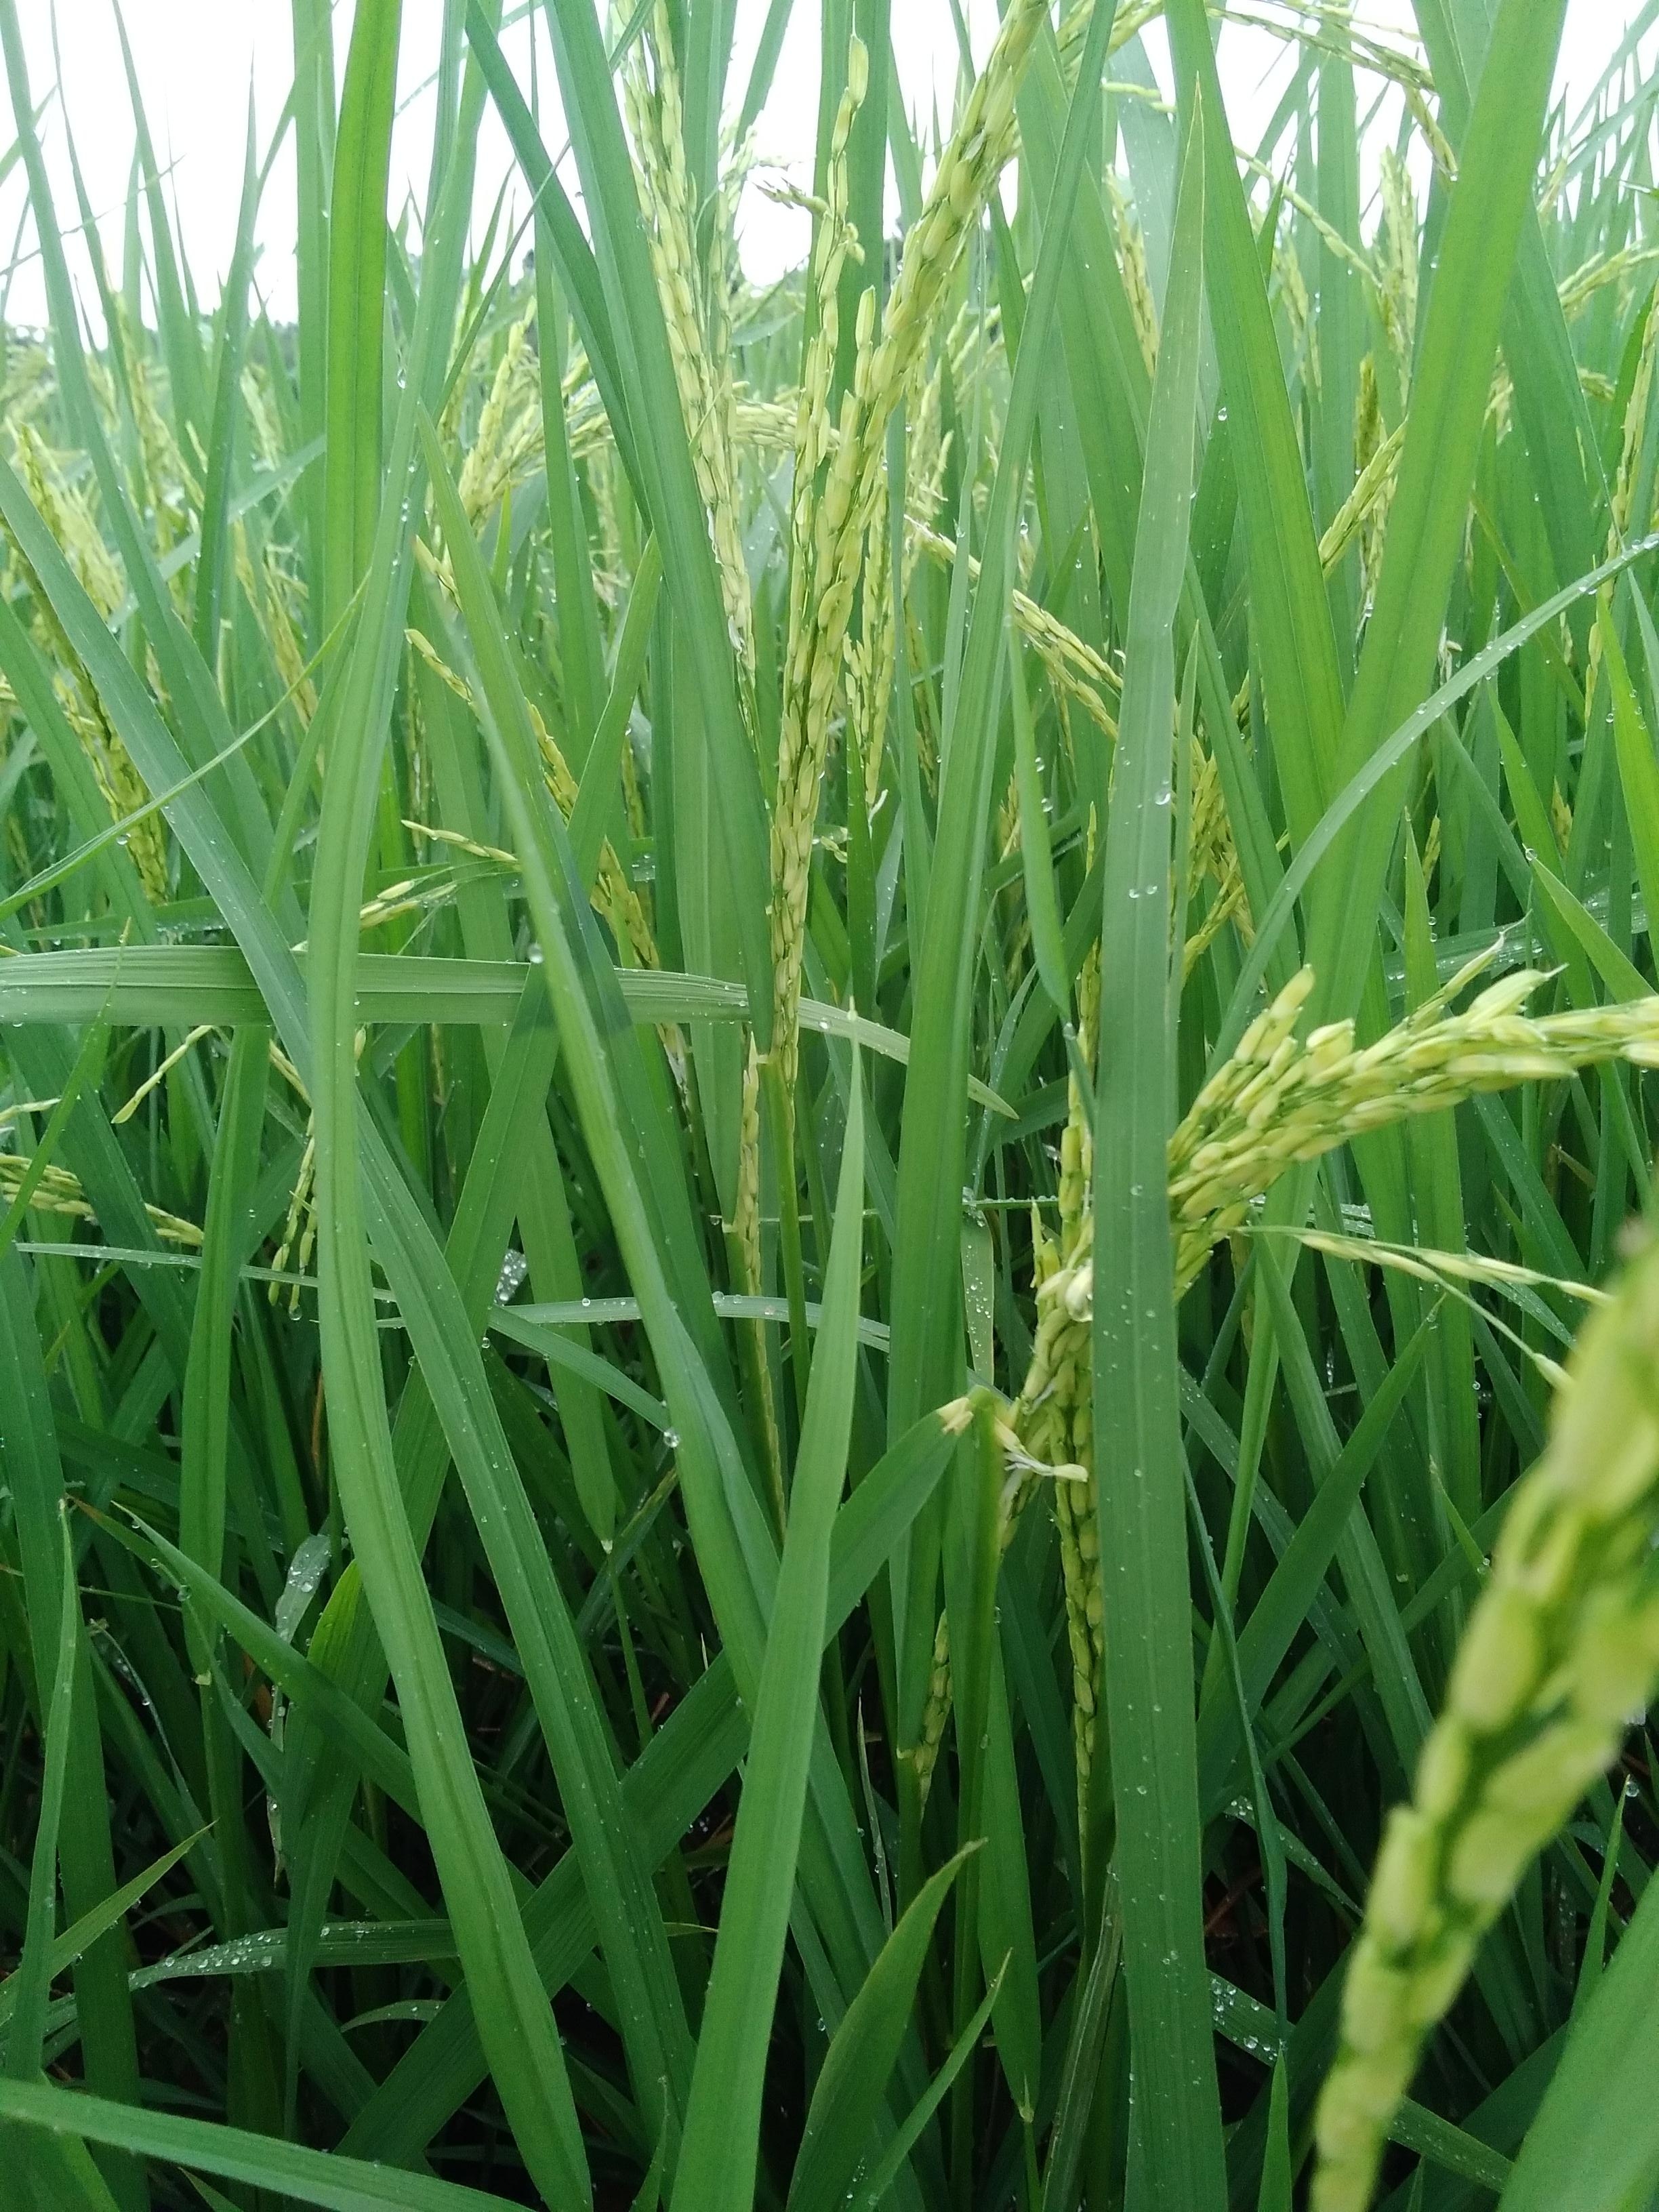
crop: rice
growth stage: flowering
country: Nigeria
